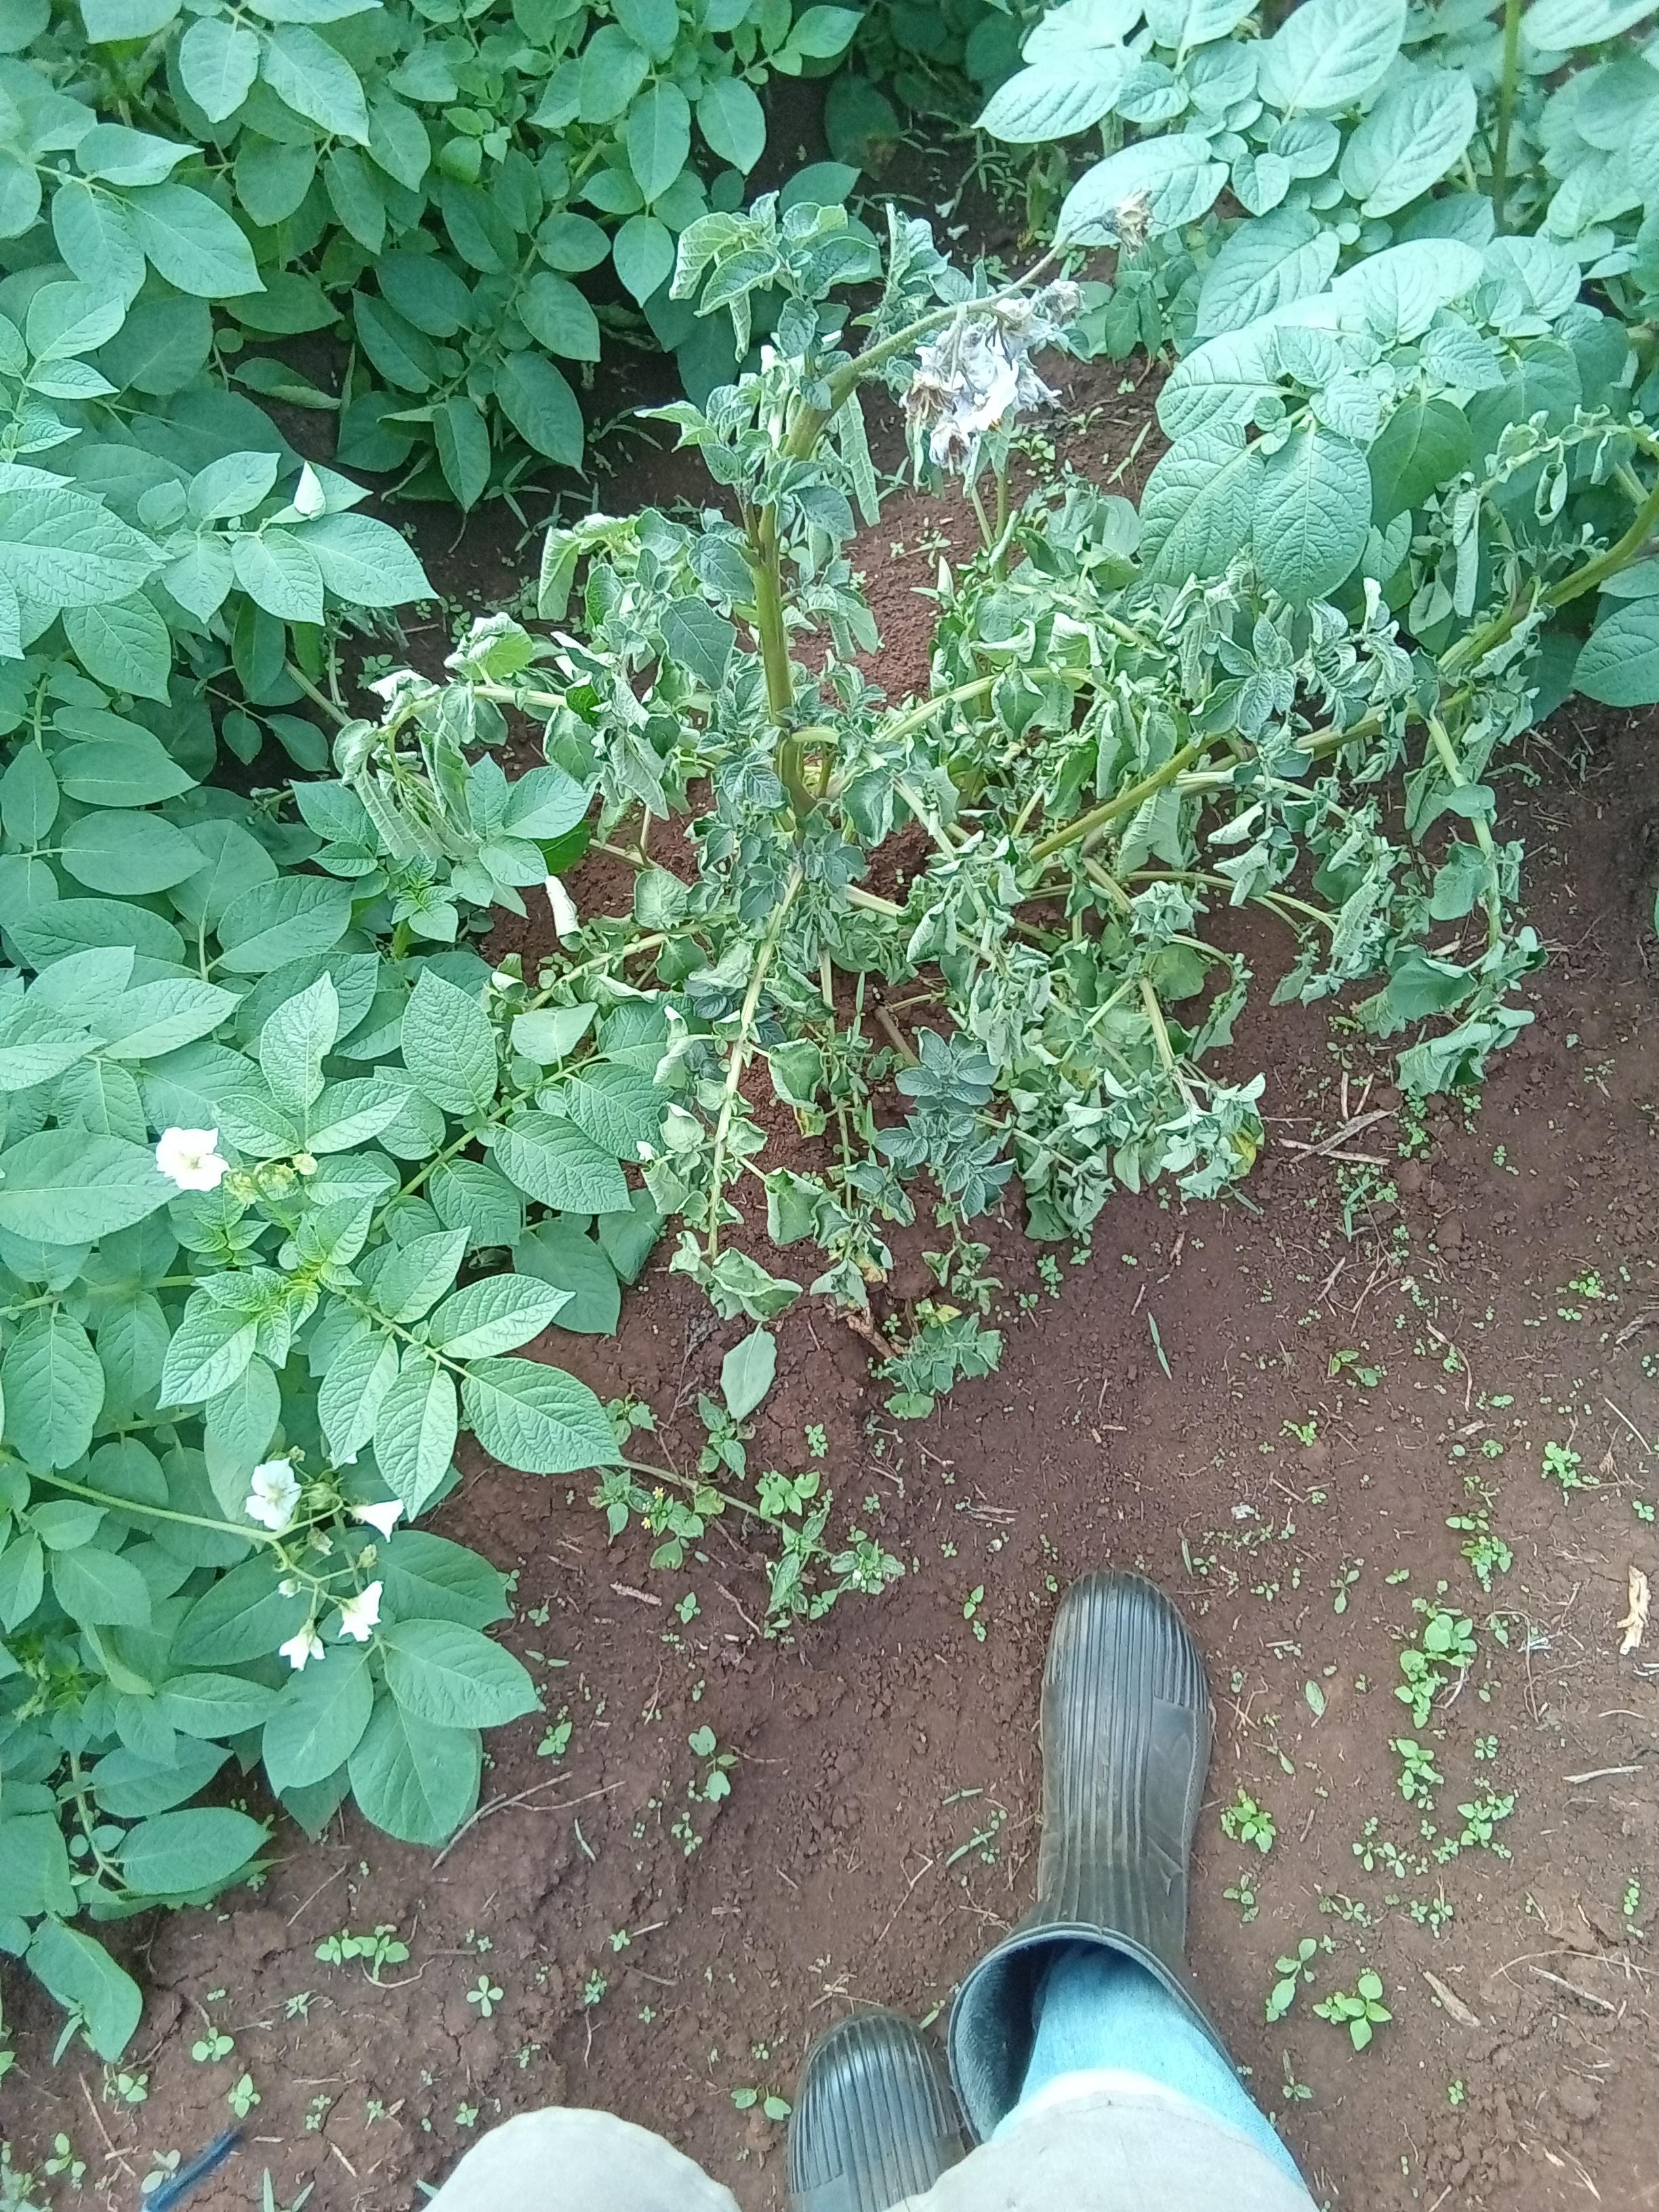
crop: potato
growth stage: flowering
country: Kenya
